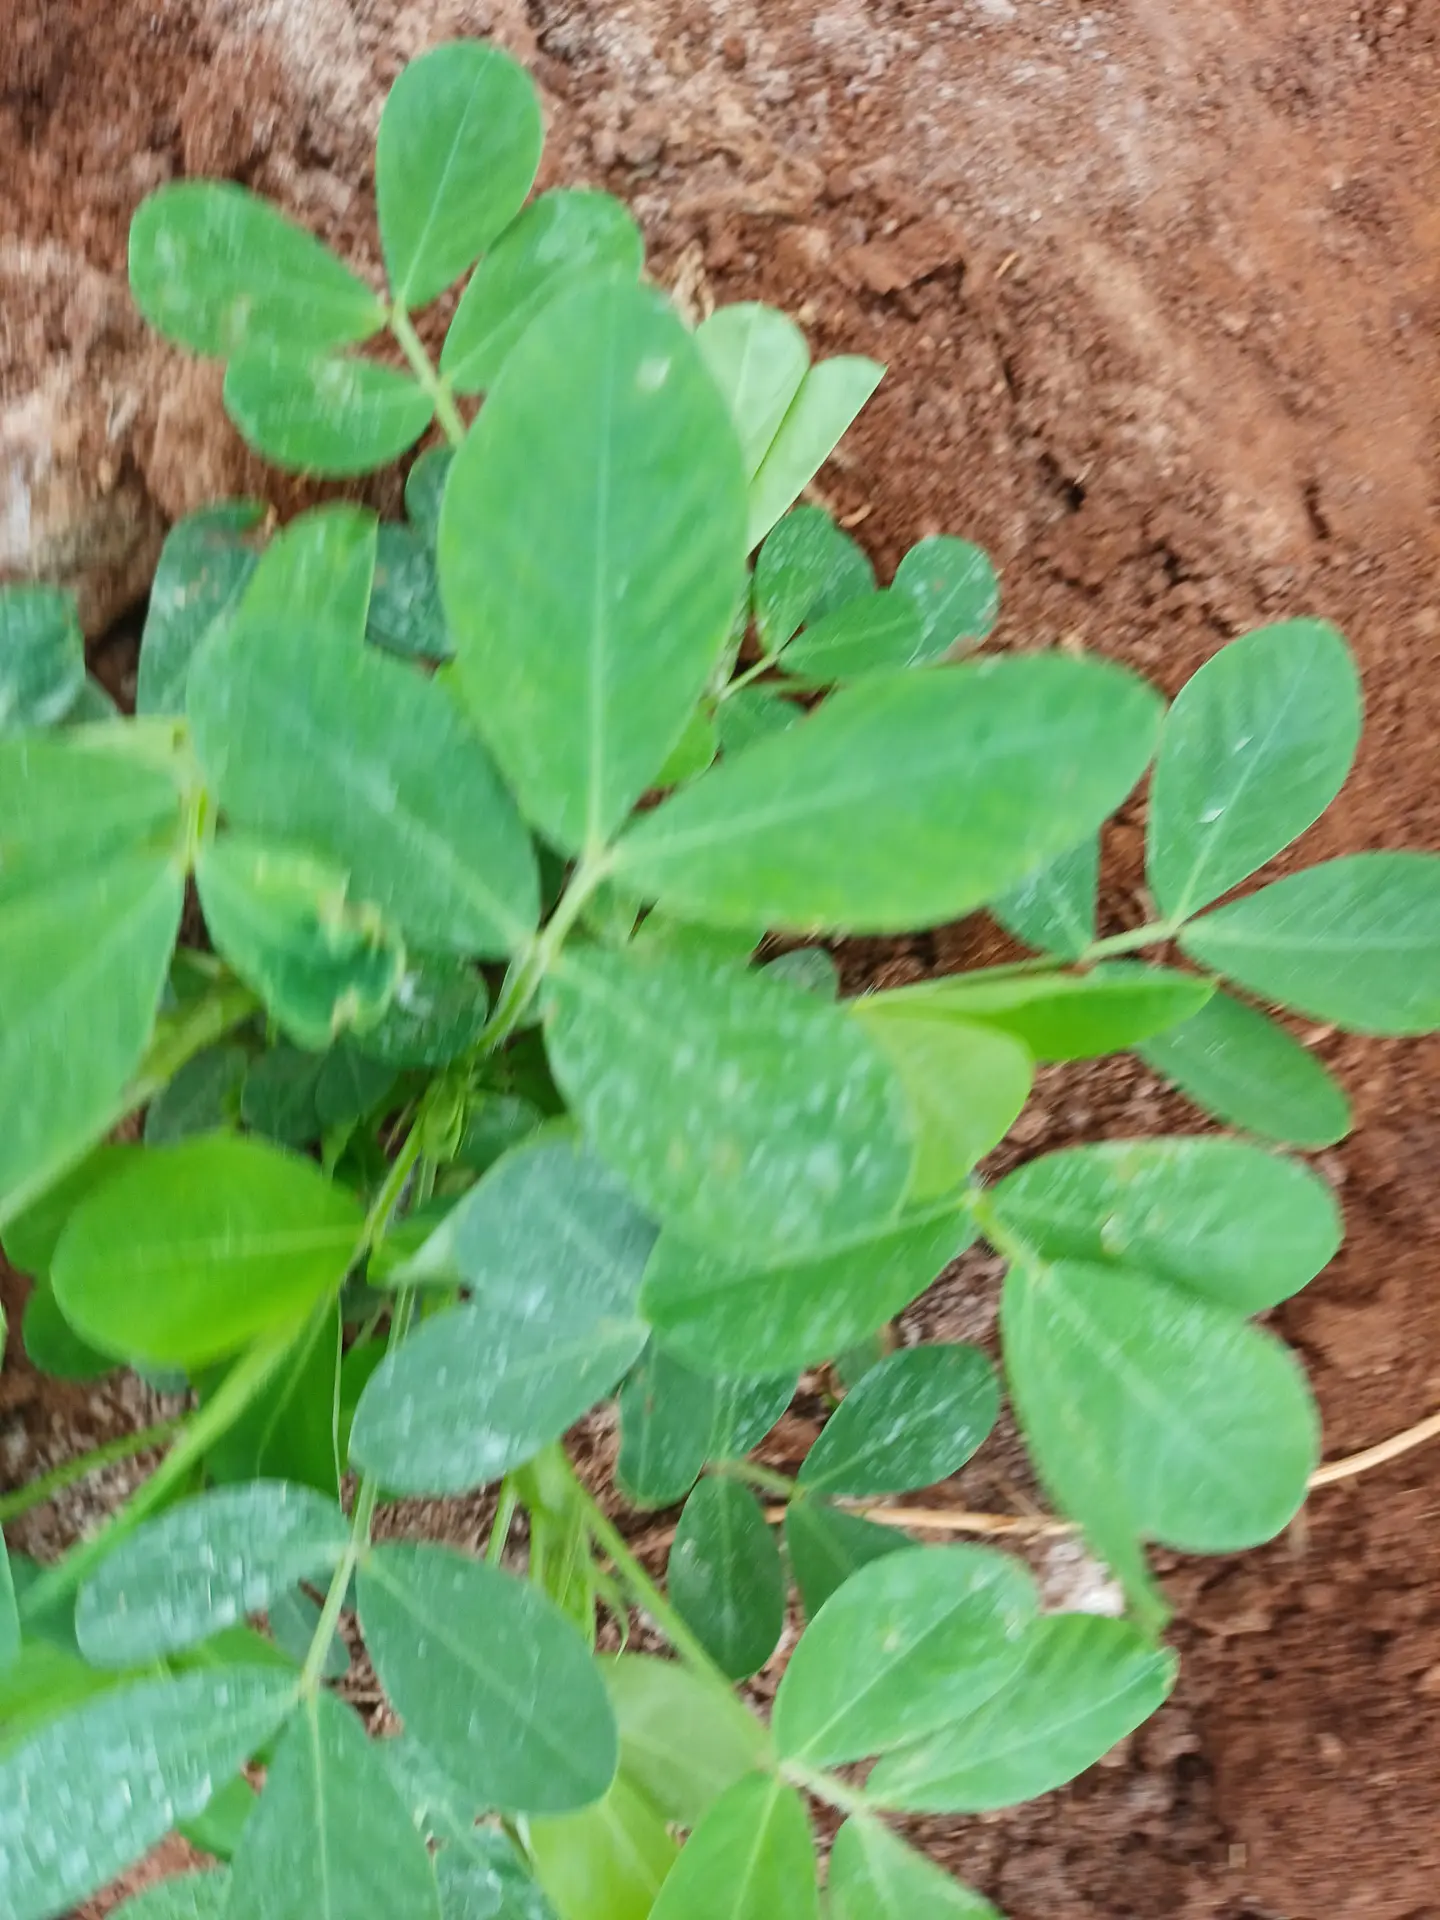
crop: groundnut
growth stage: flowering
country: Kenya
